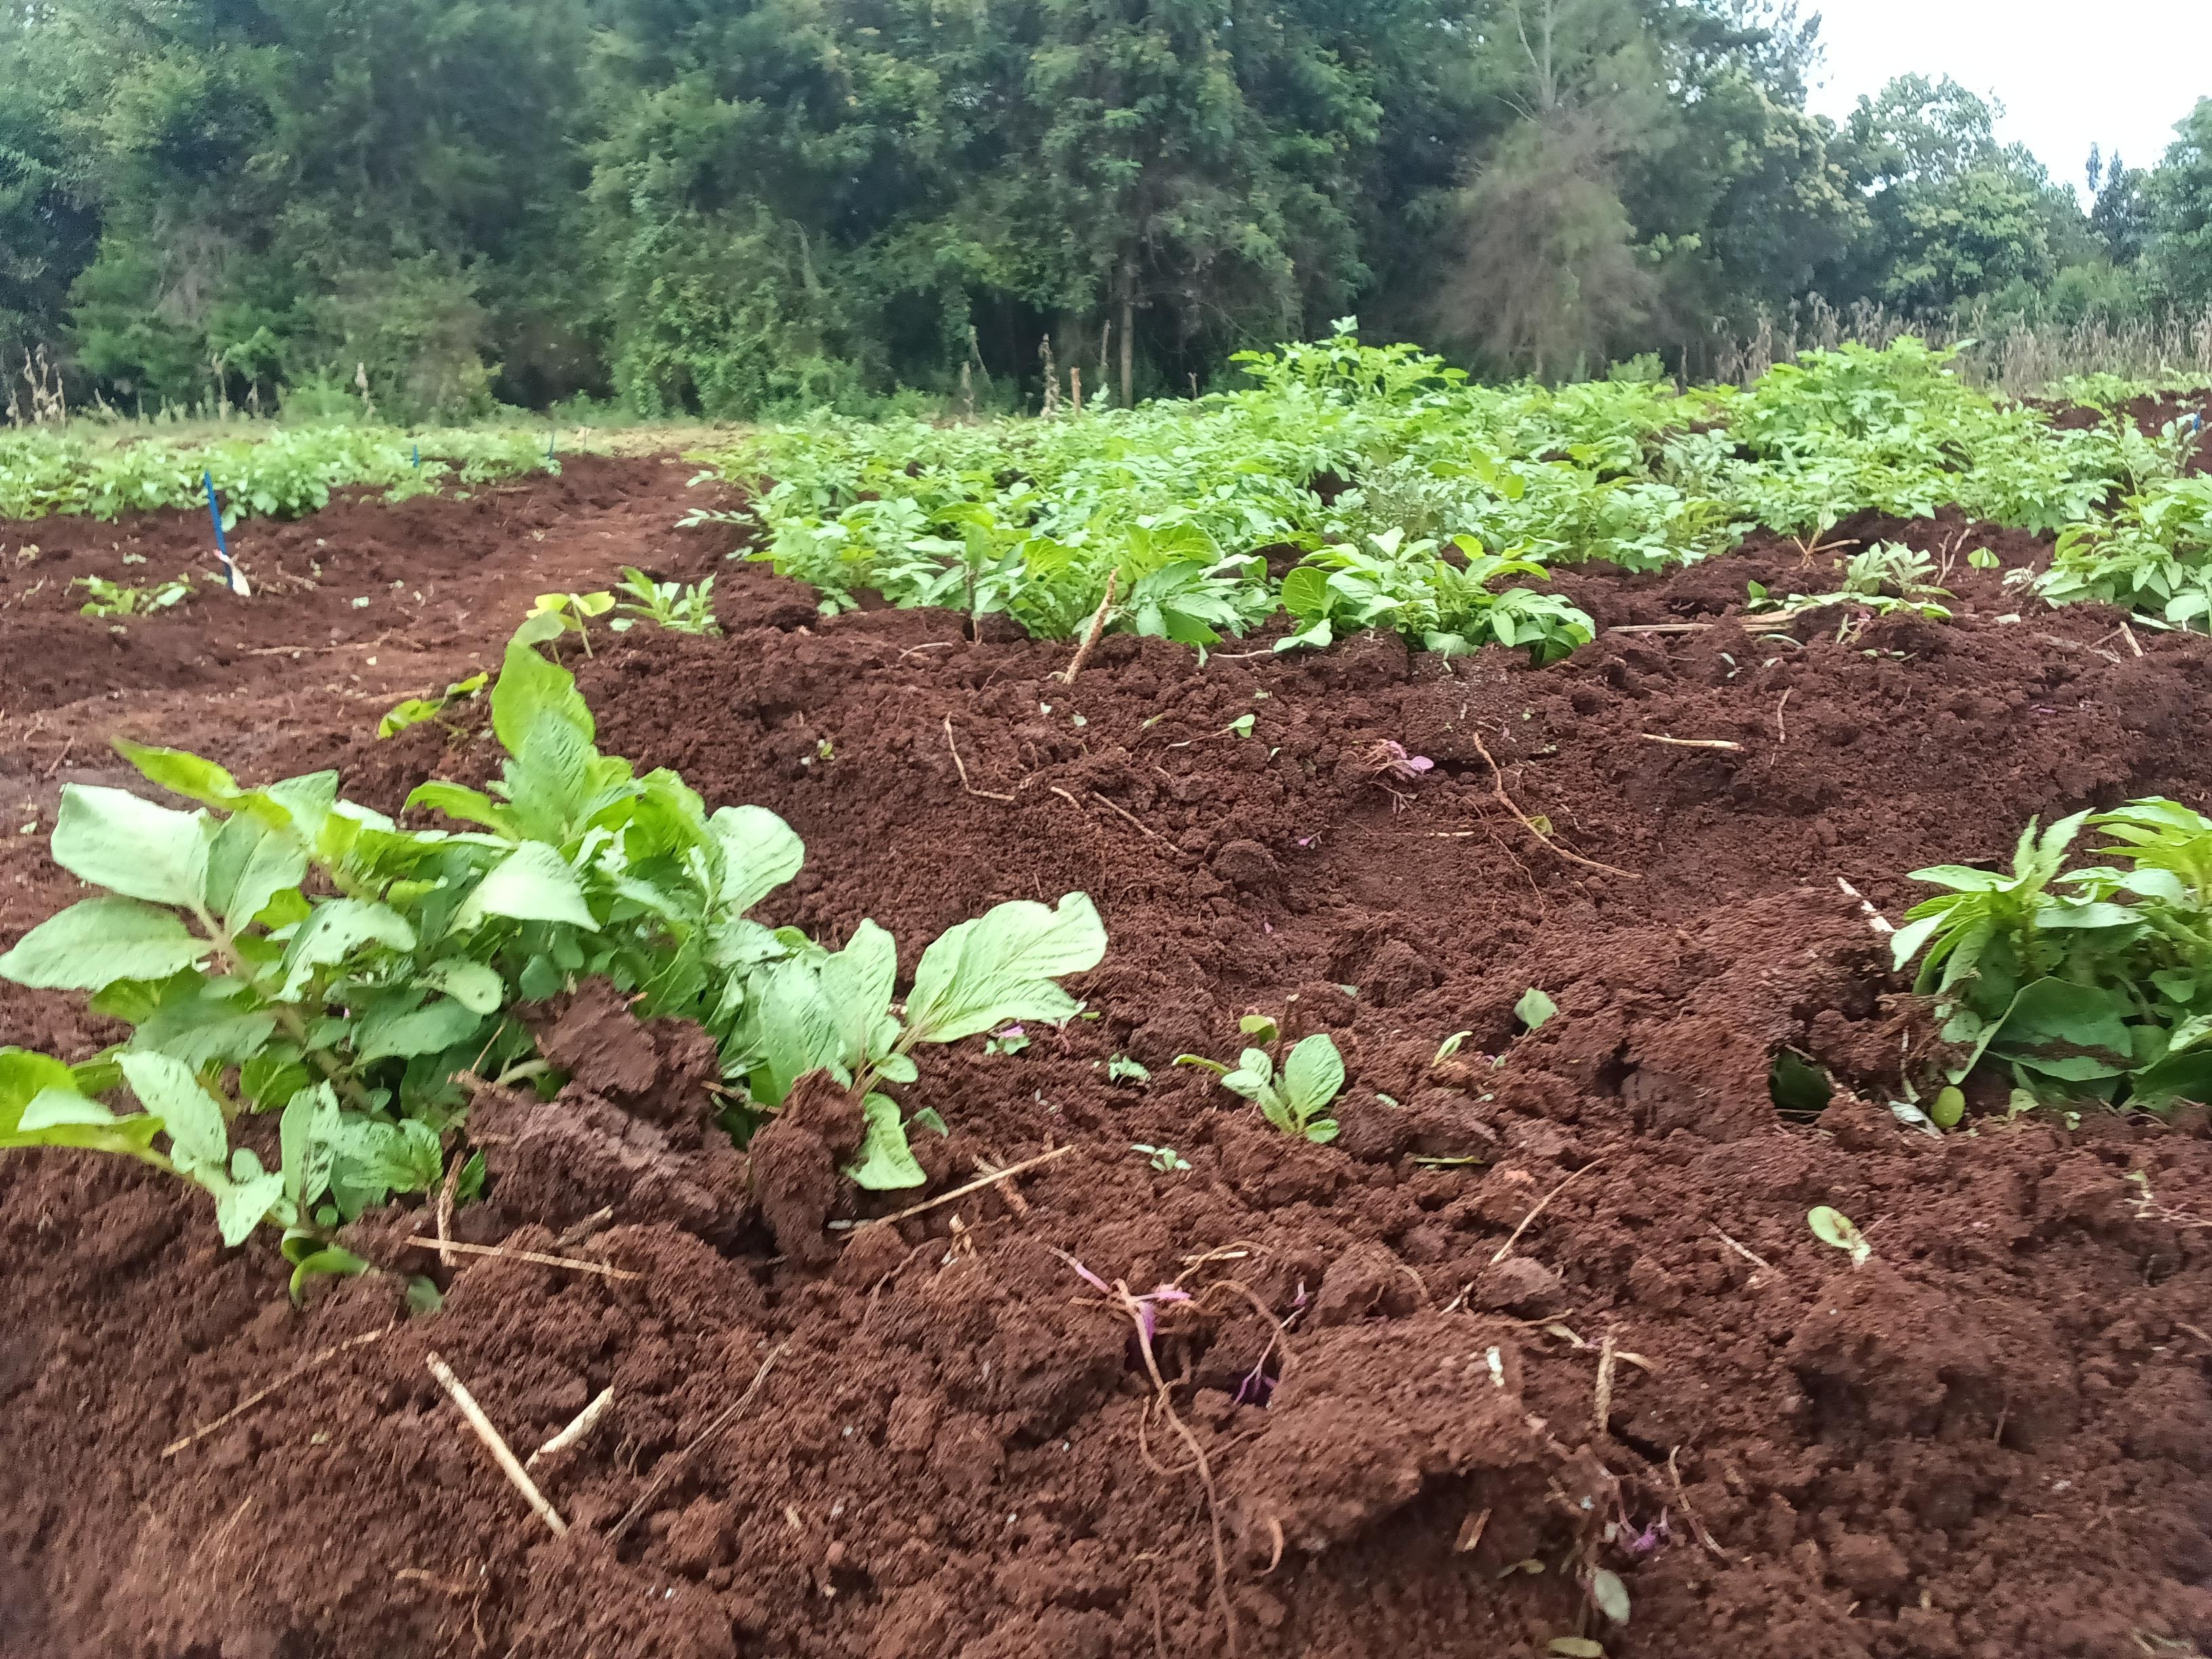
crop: potato
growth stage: sprouting emergence
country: Kenya
